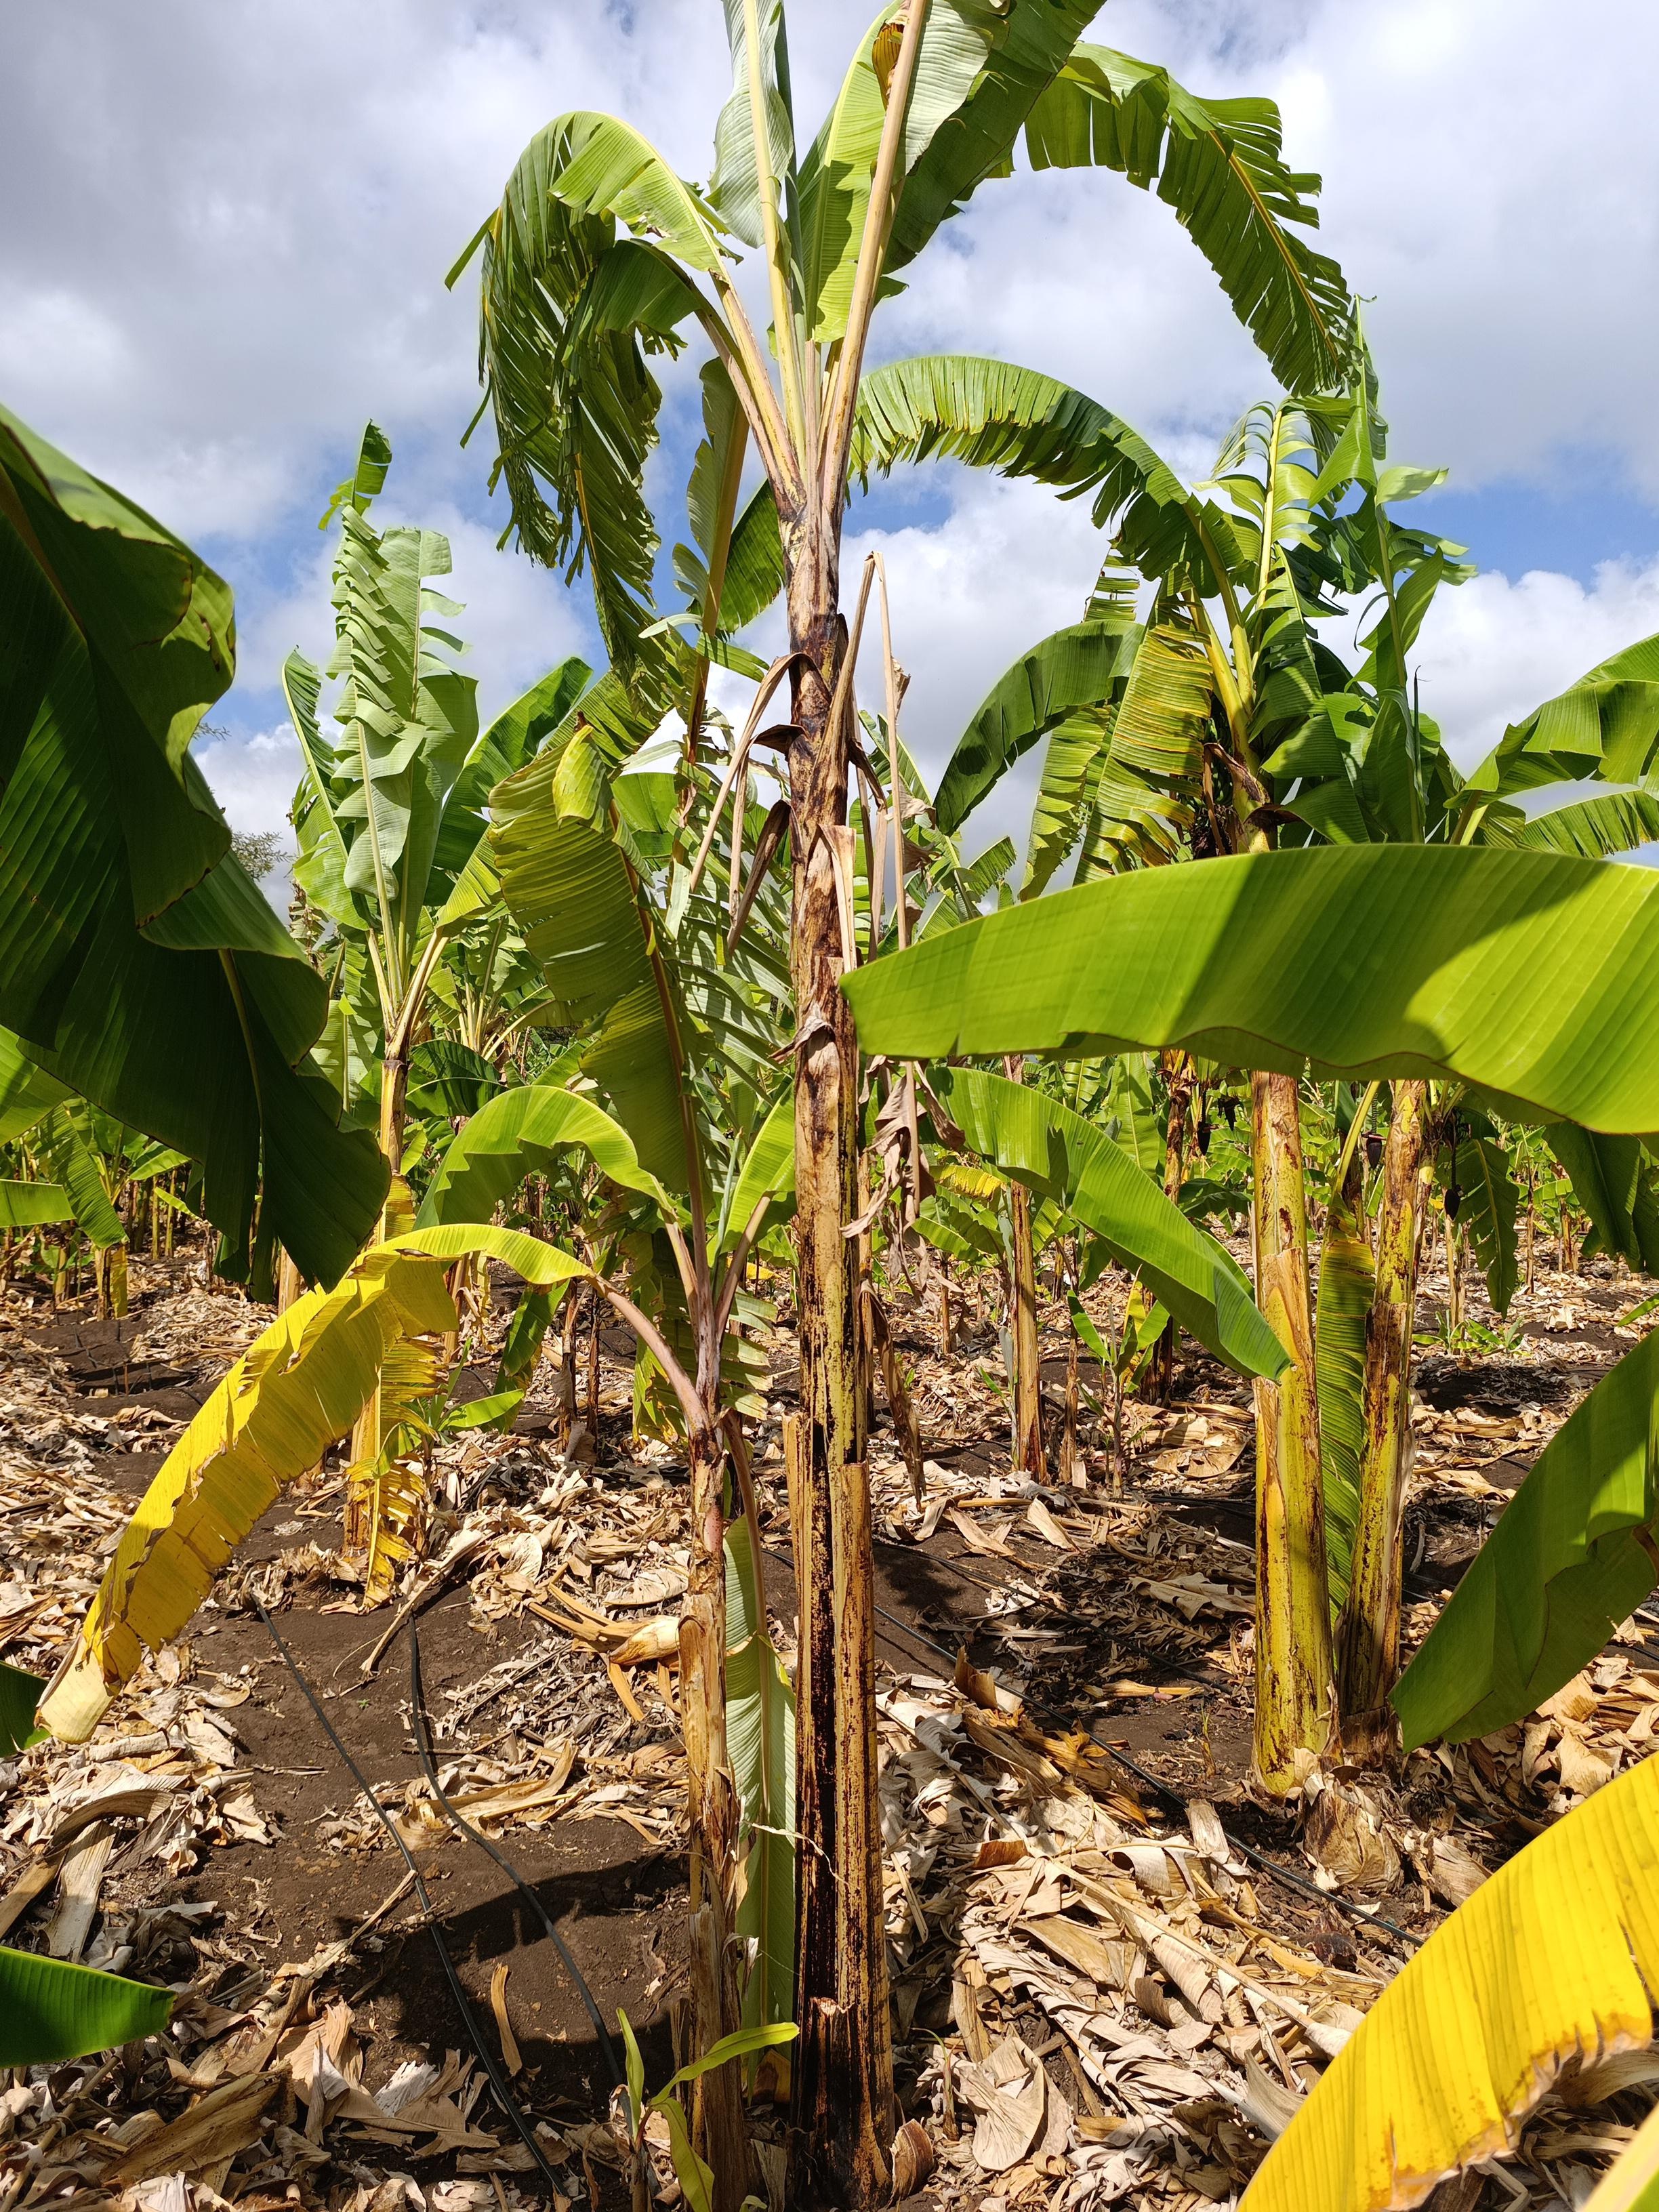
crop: banana
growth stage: vegetative
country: Tanzania
